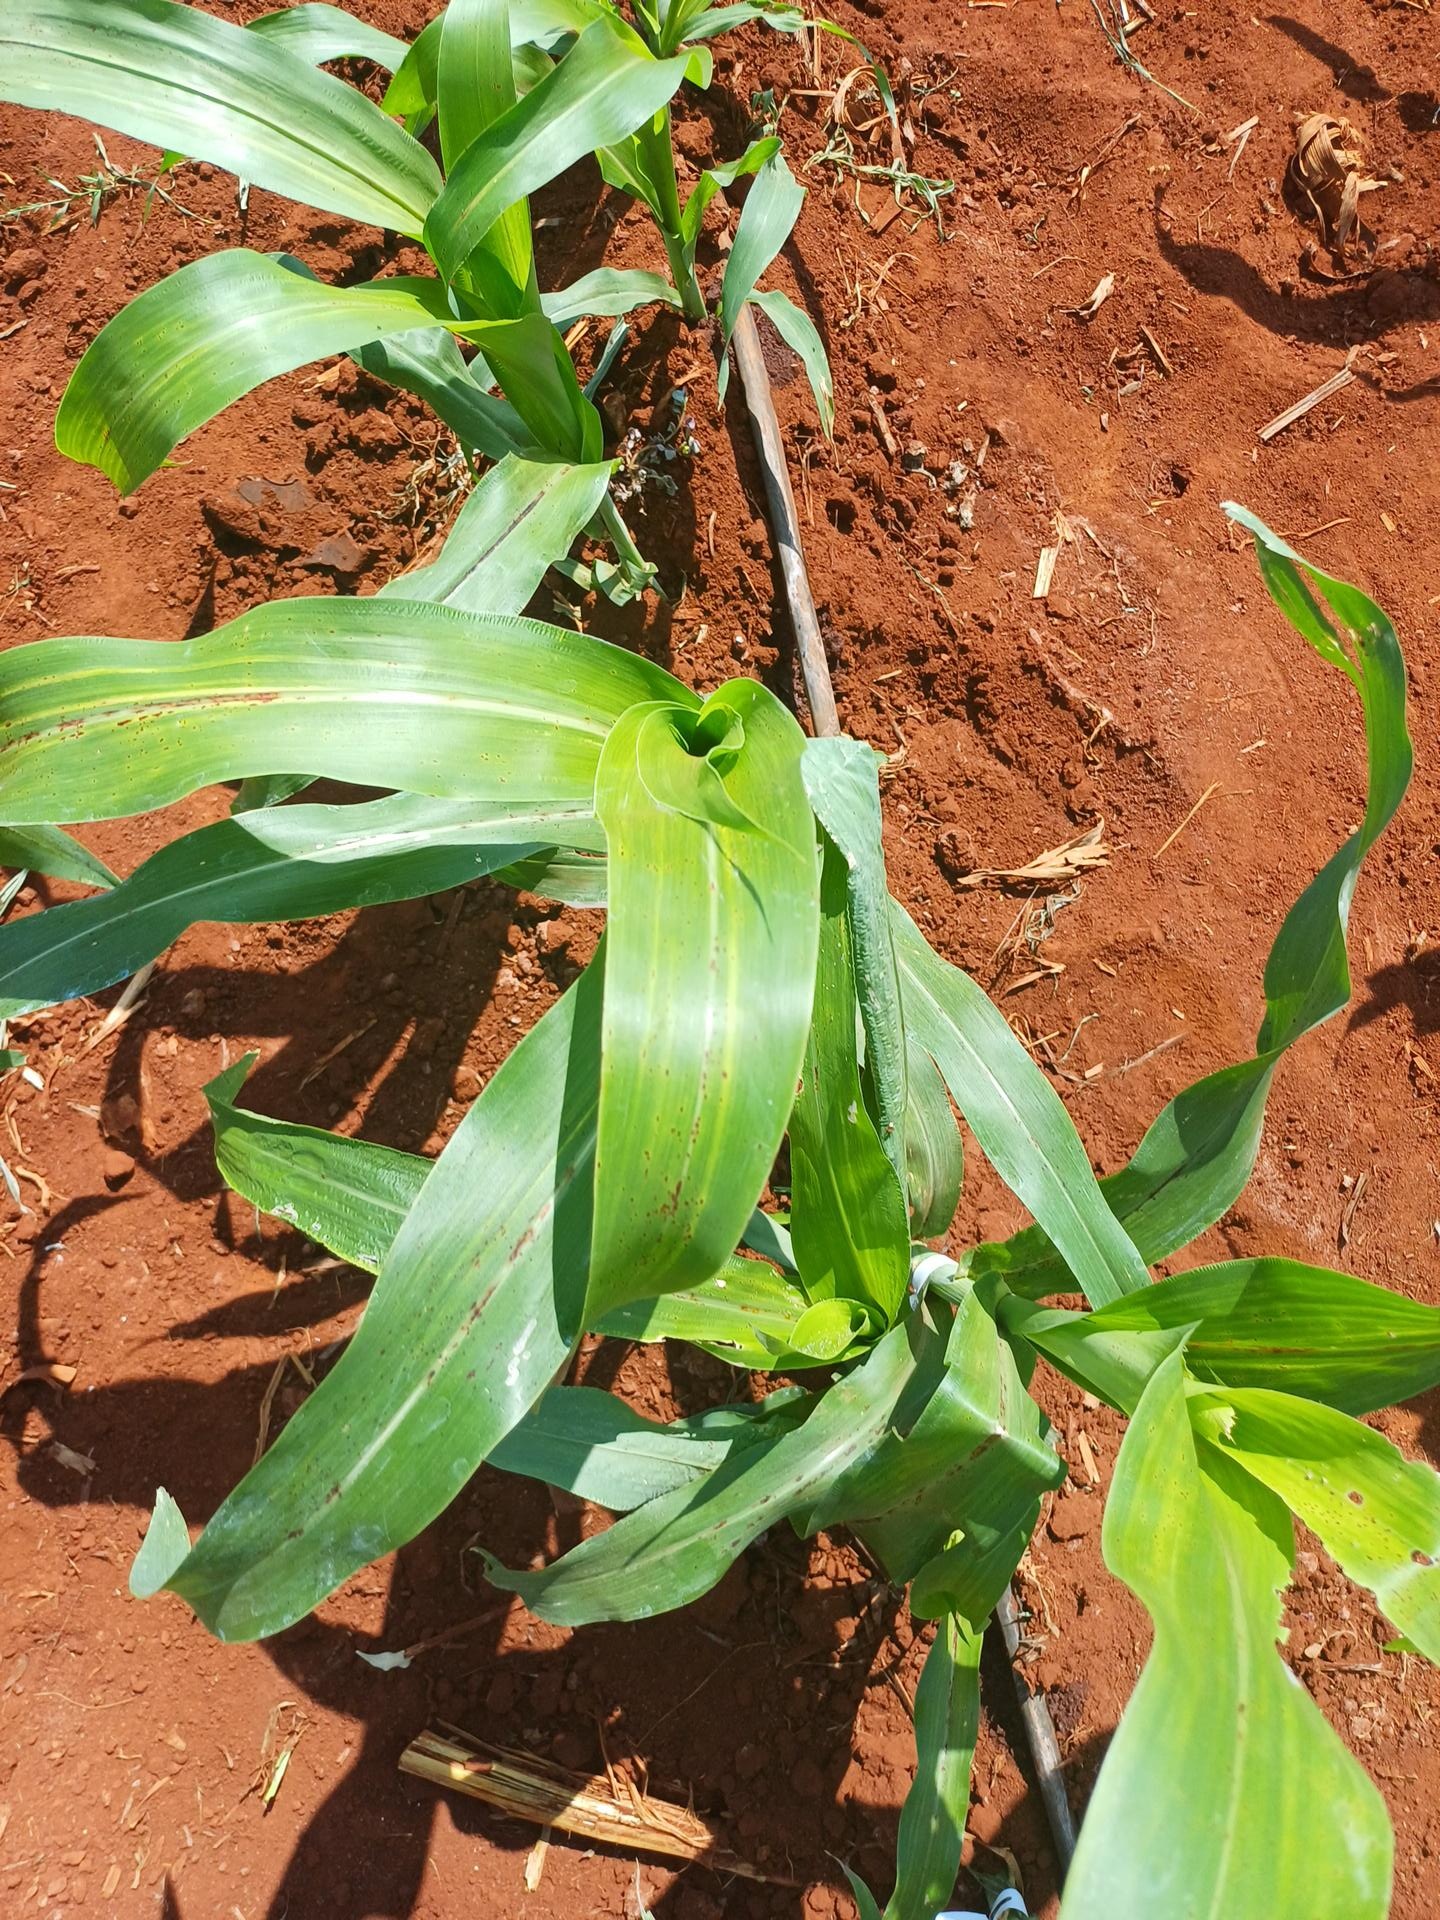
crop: sorghum
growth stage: vegetative
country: Kenya
